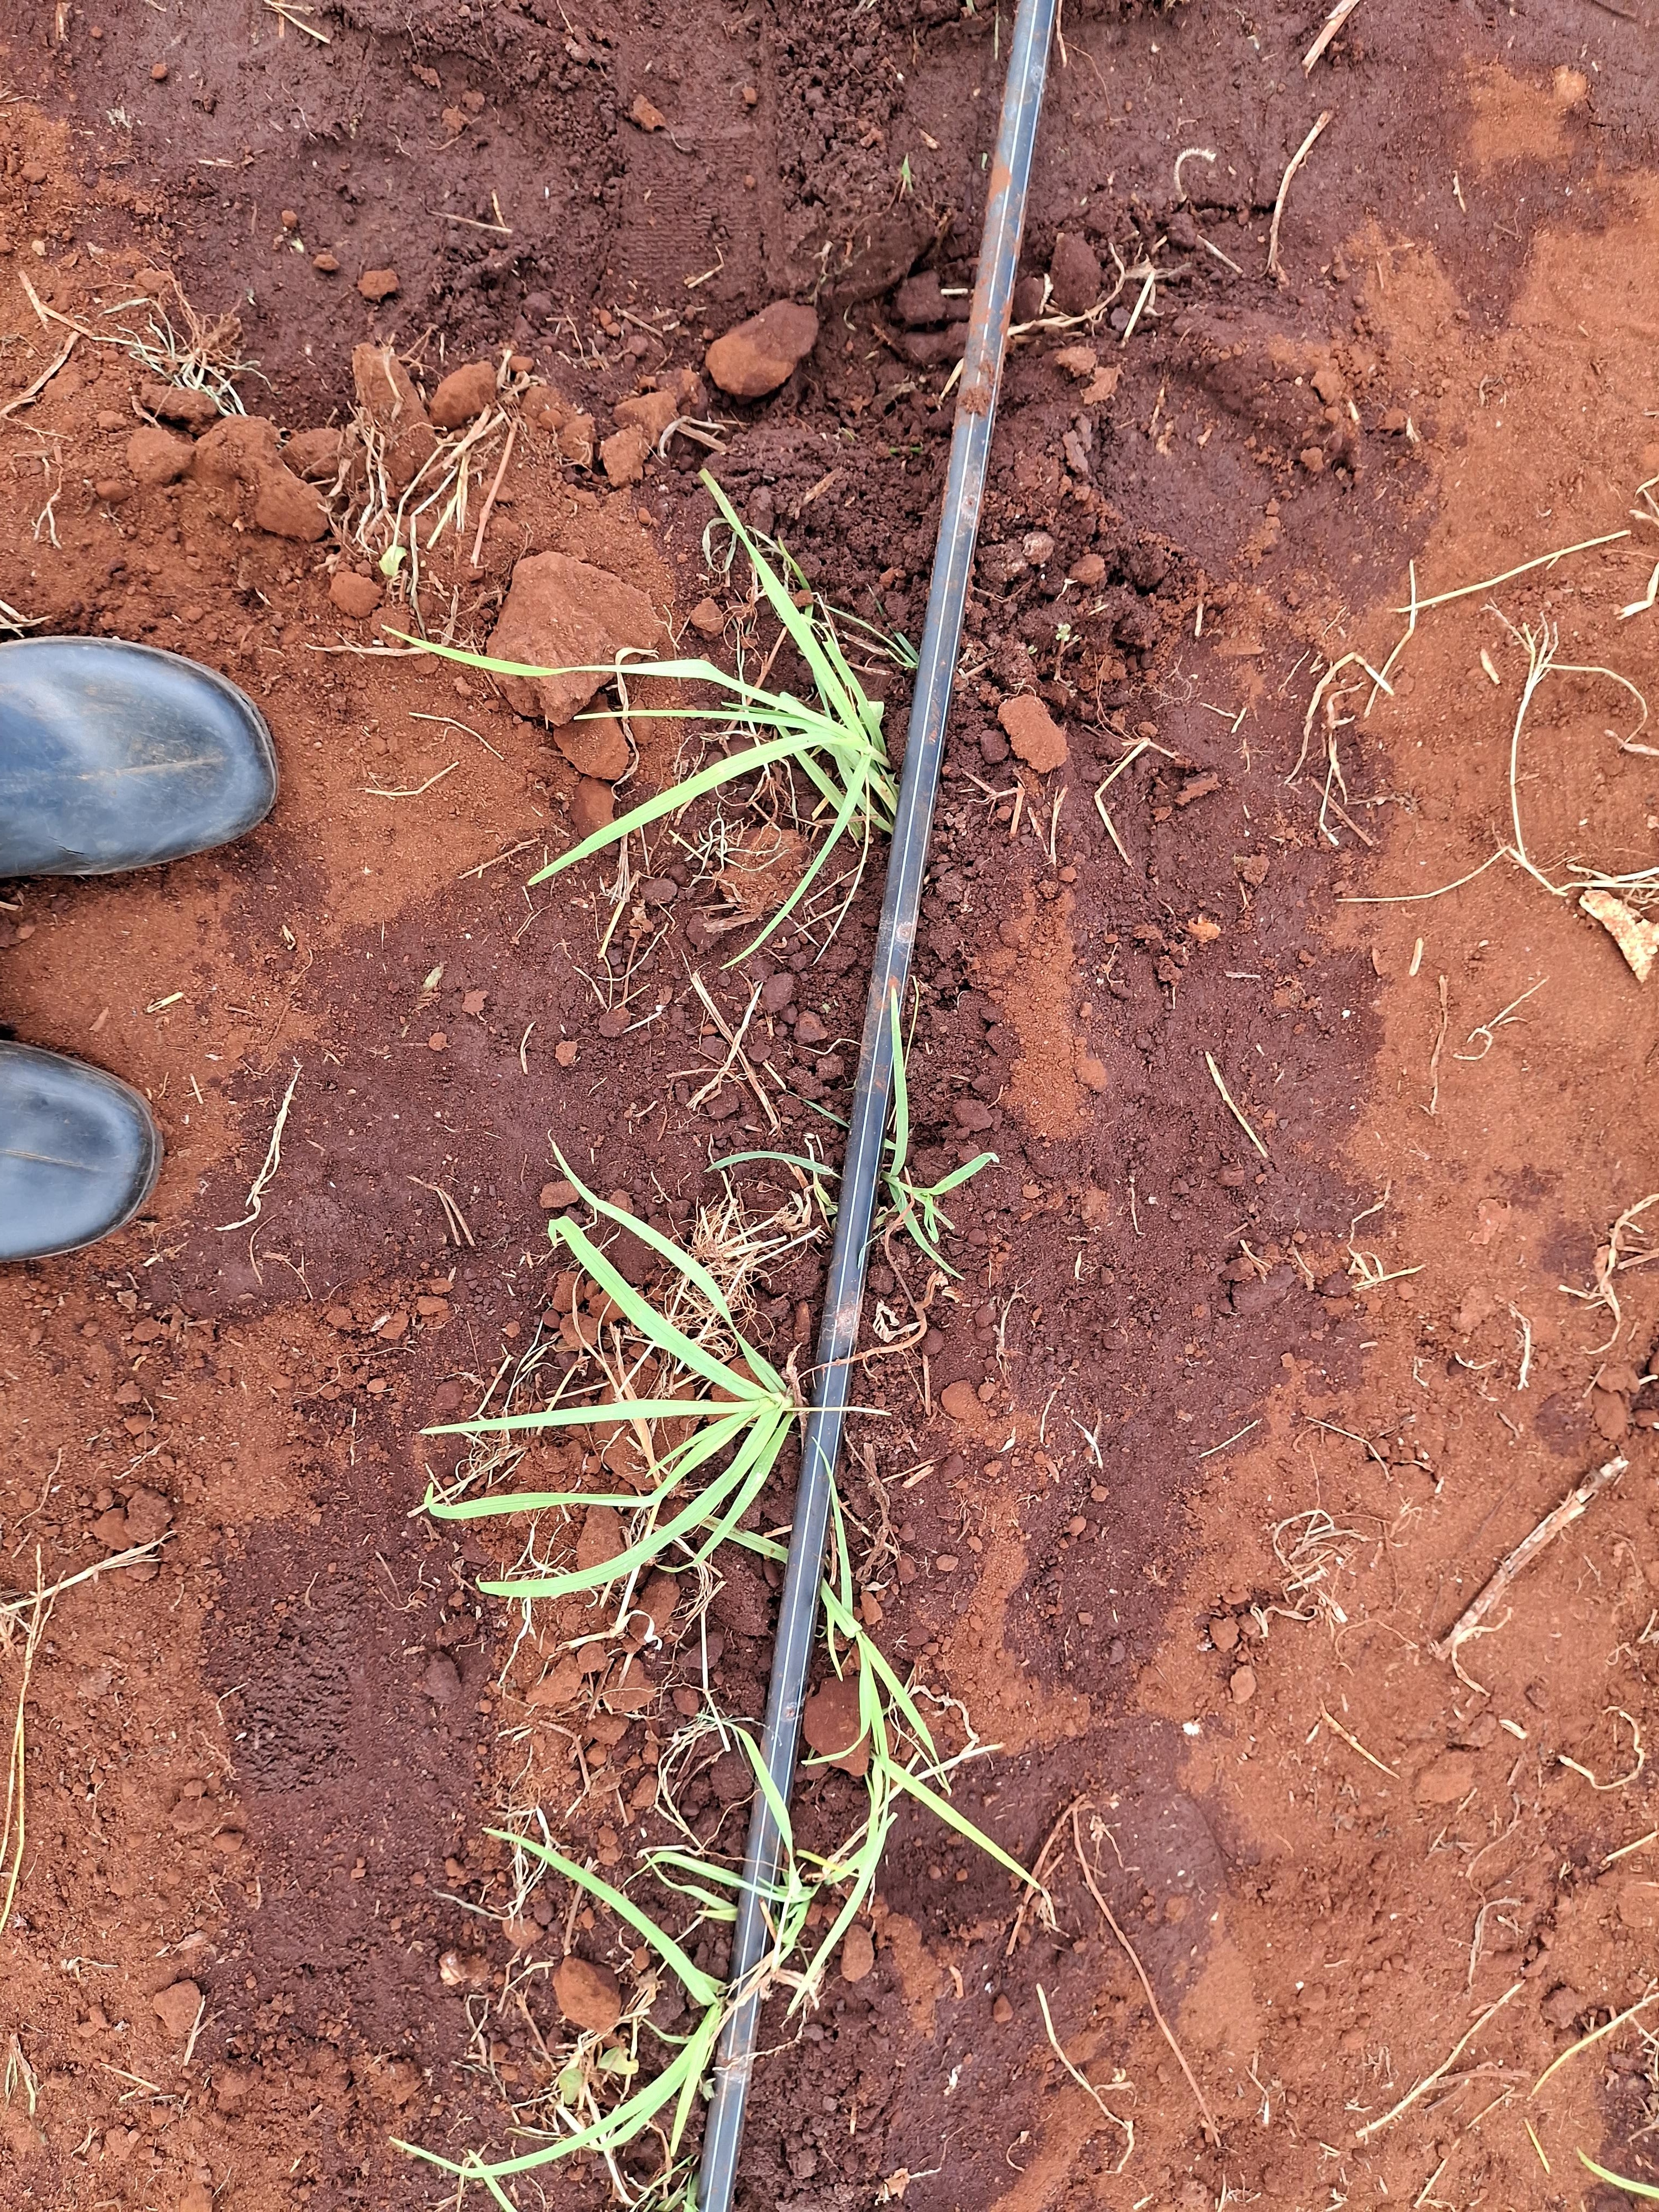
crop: finger millet
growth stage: vegetative
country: Kenya
